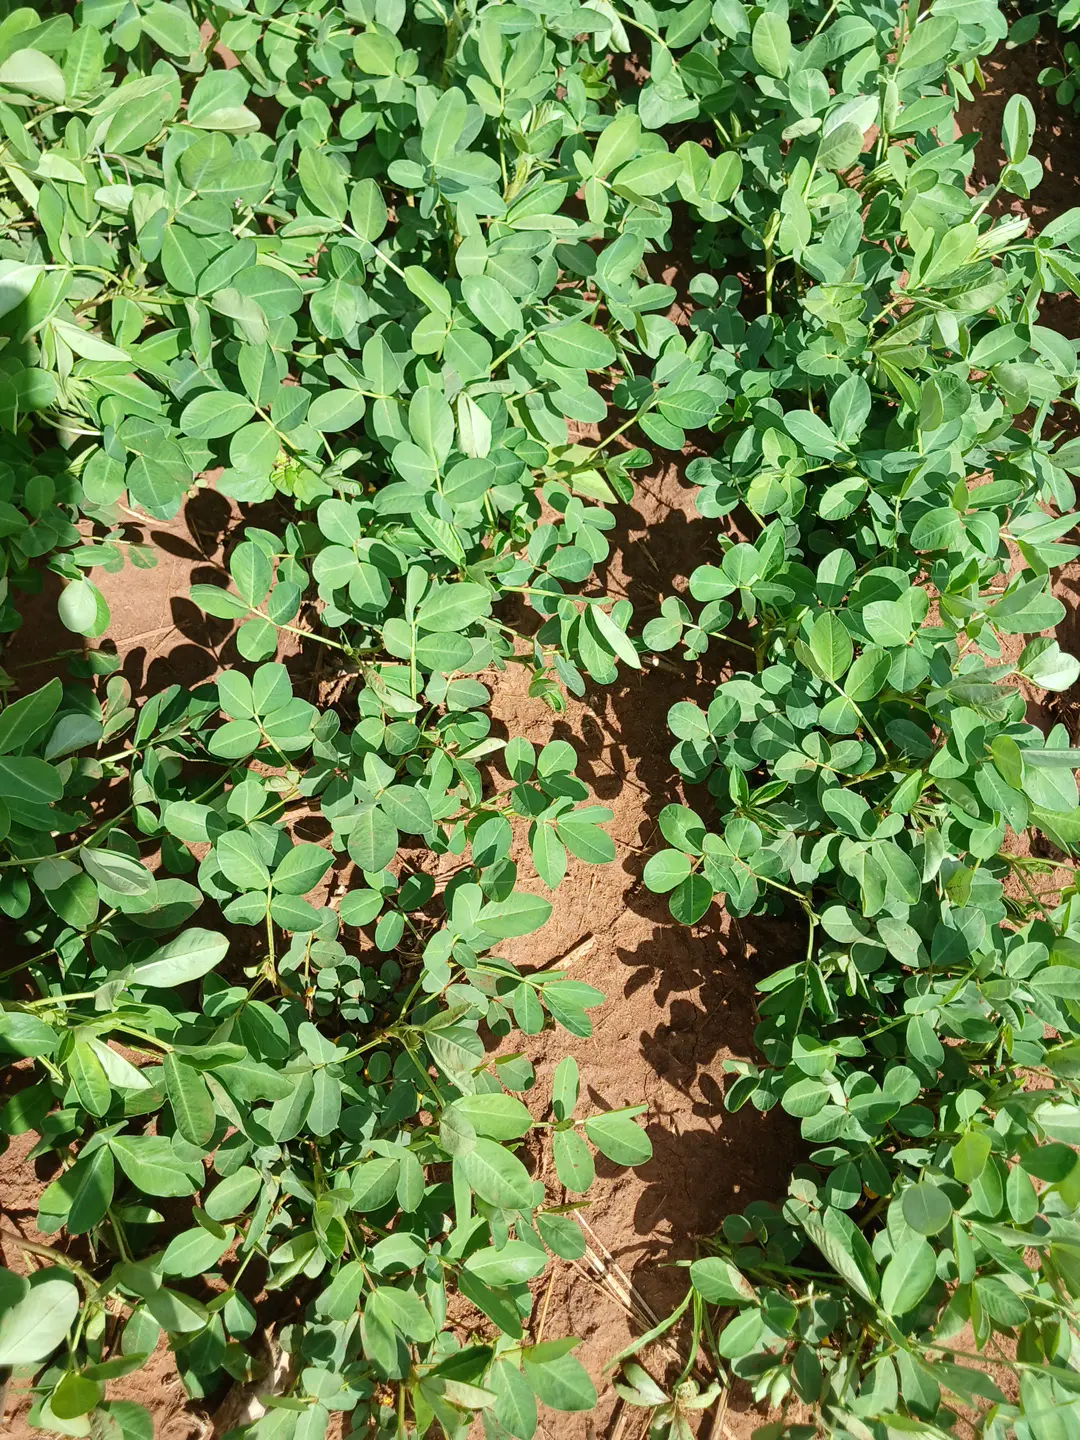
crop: groundnut
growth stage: flowering
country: Kenya
